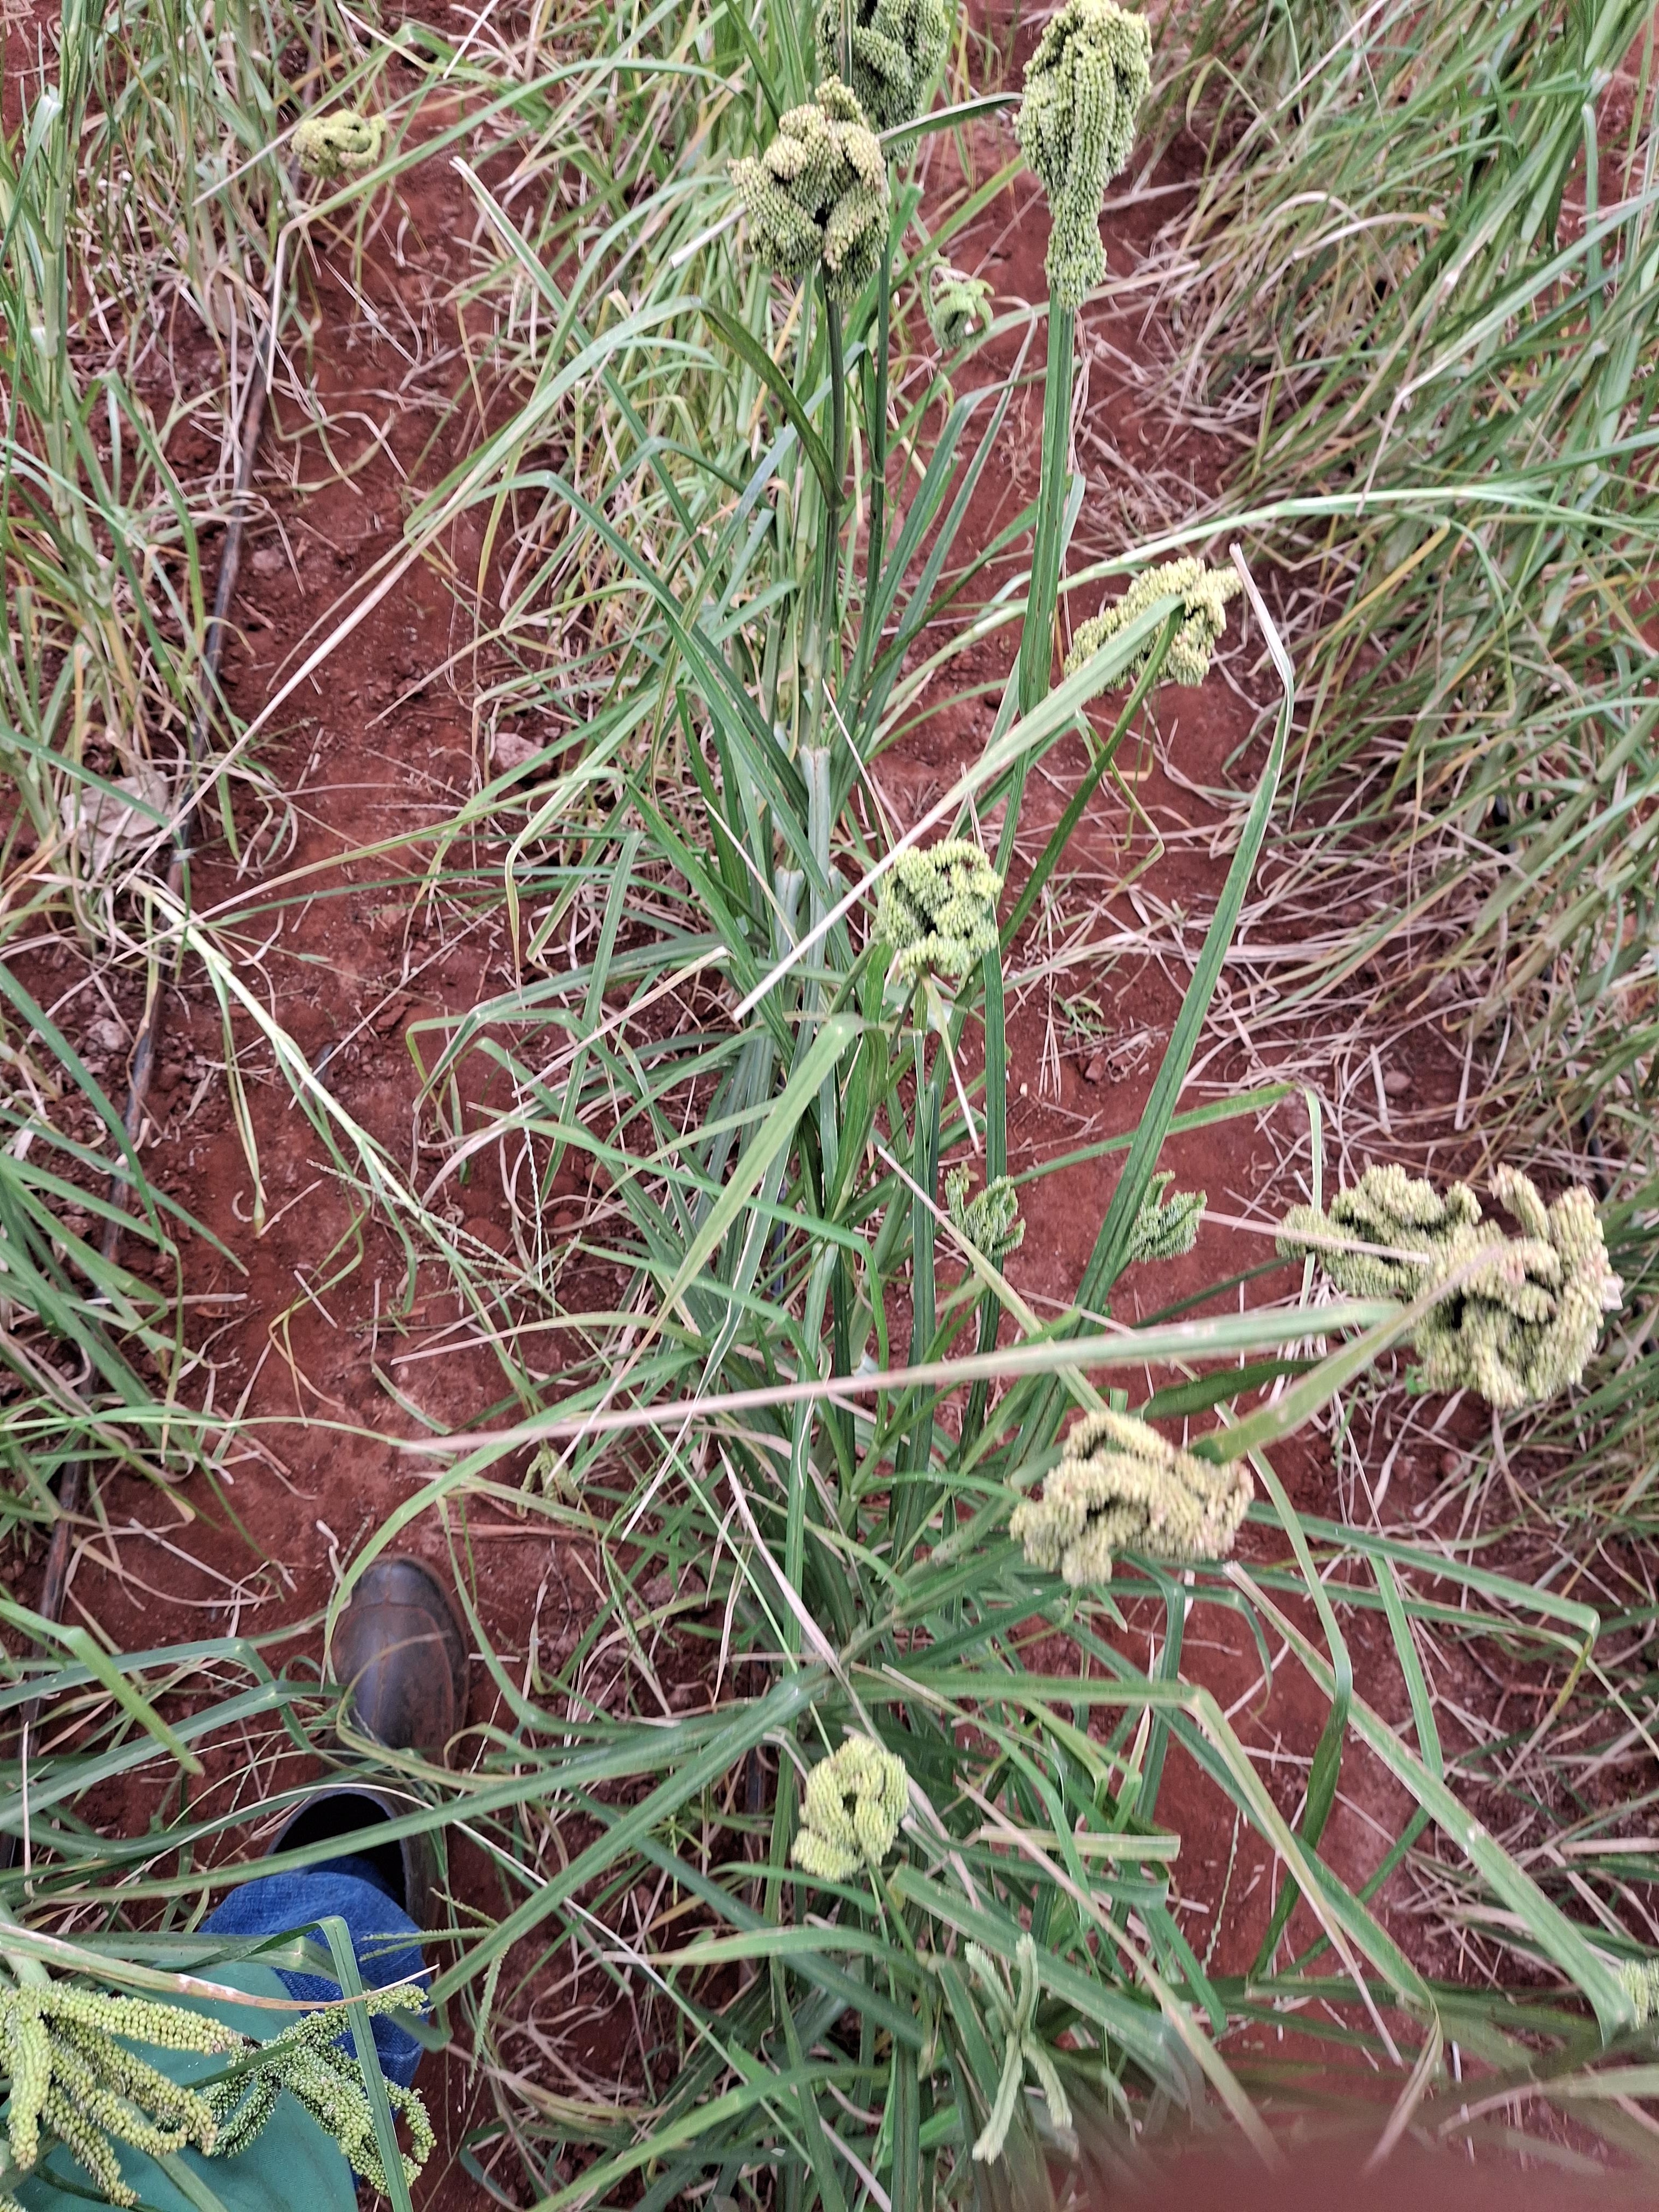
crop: finger millet
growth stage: filling grain
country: Kenya
